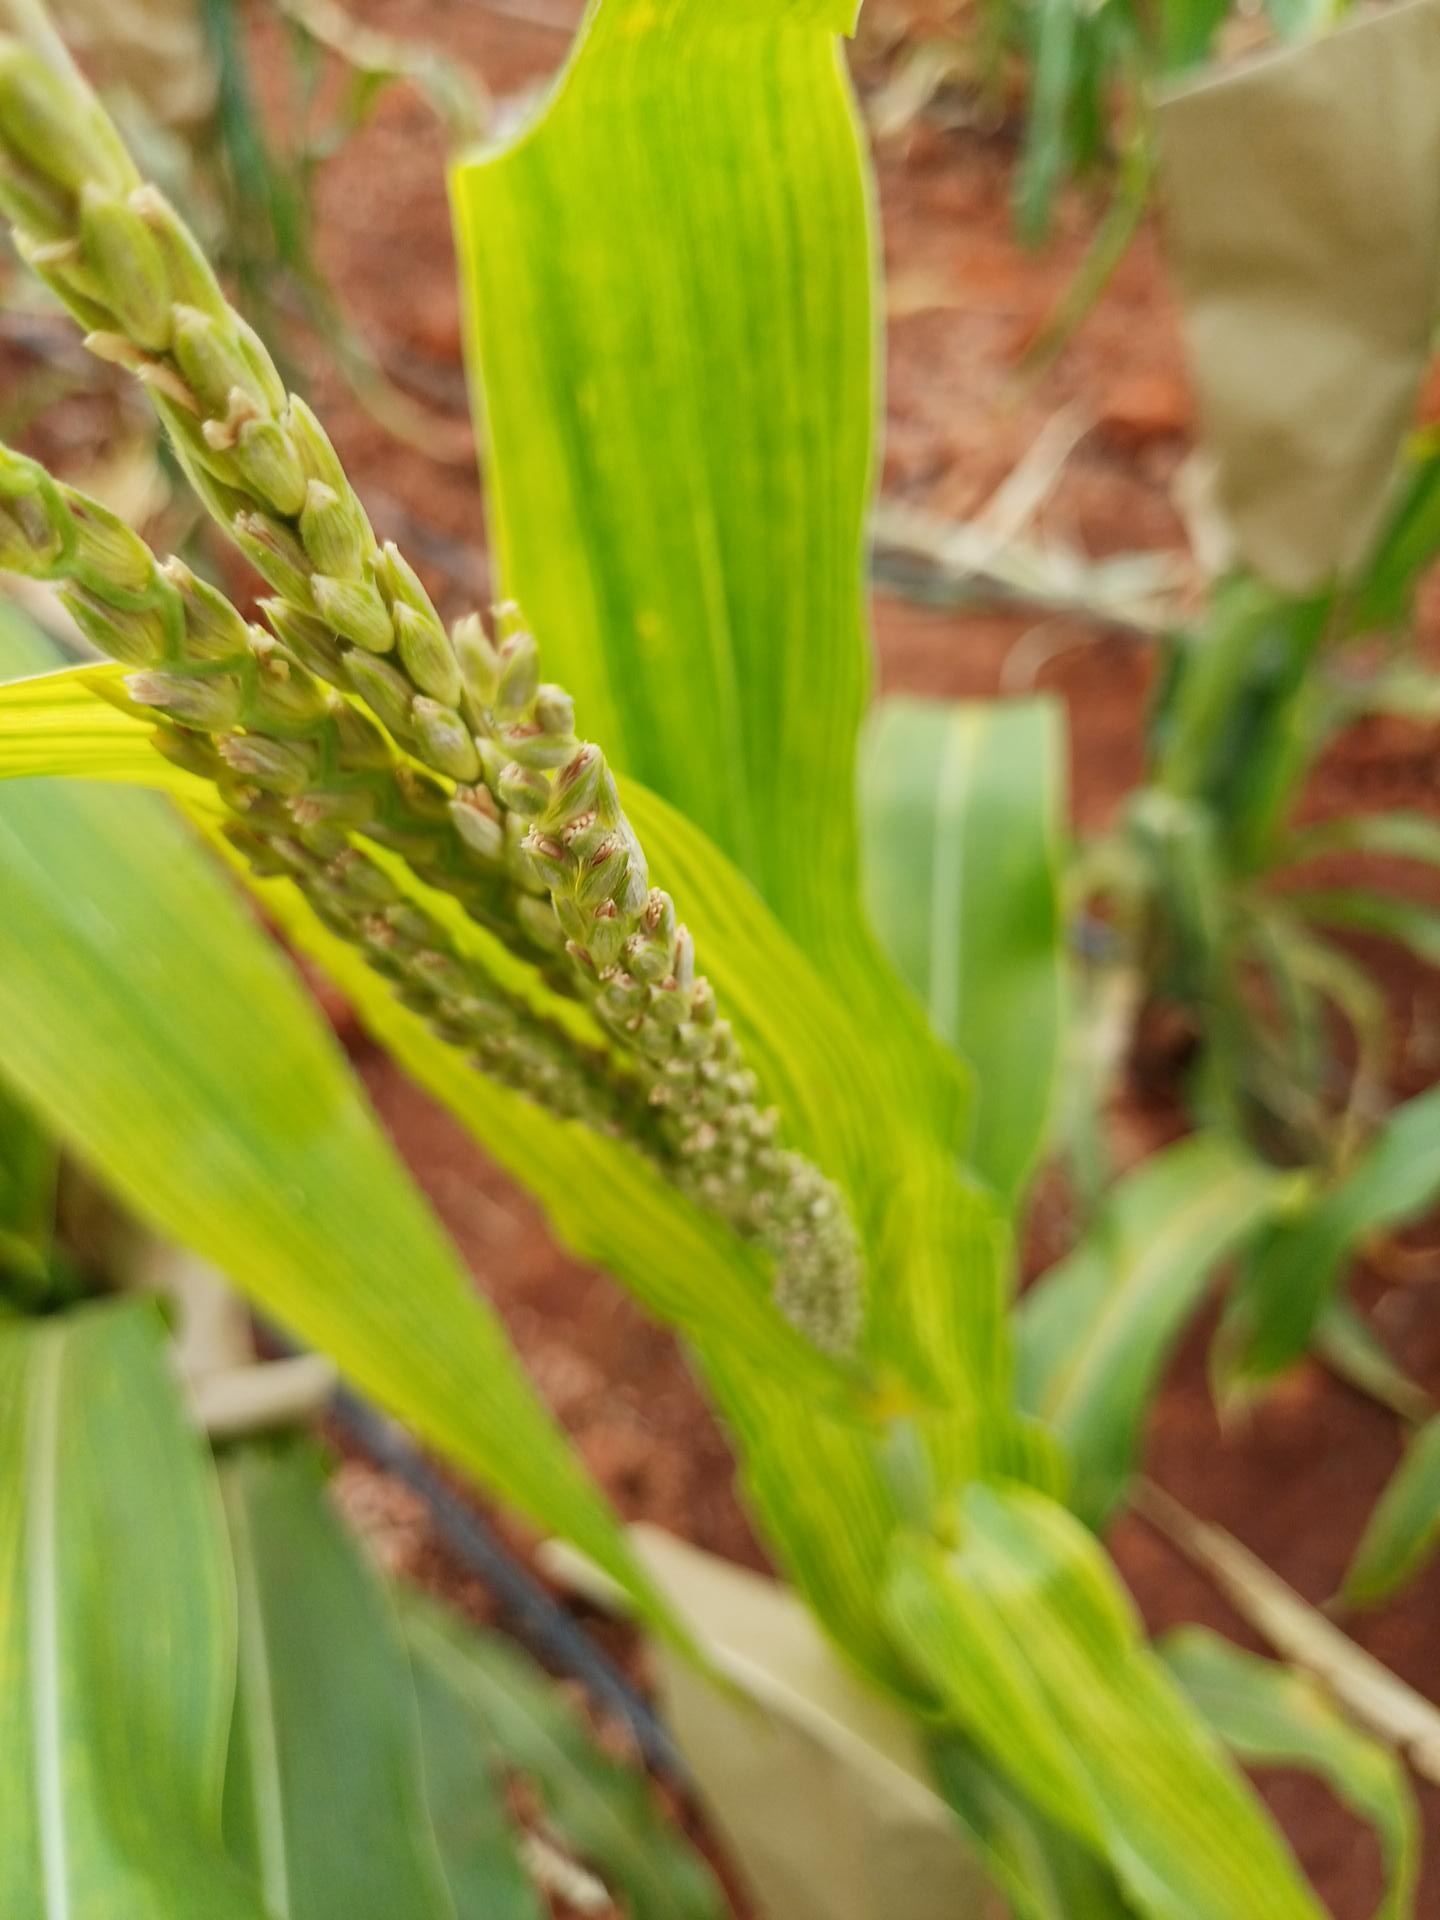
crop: maize
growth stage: flowering
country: Kenya
